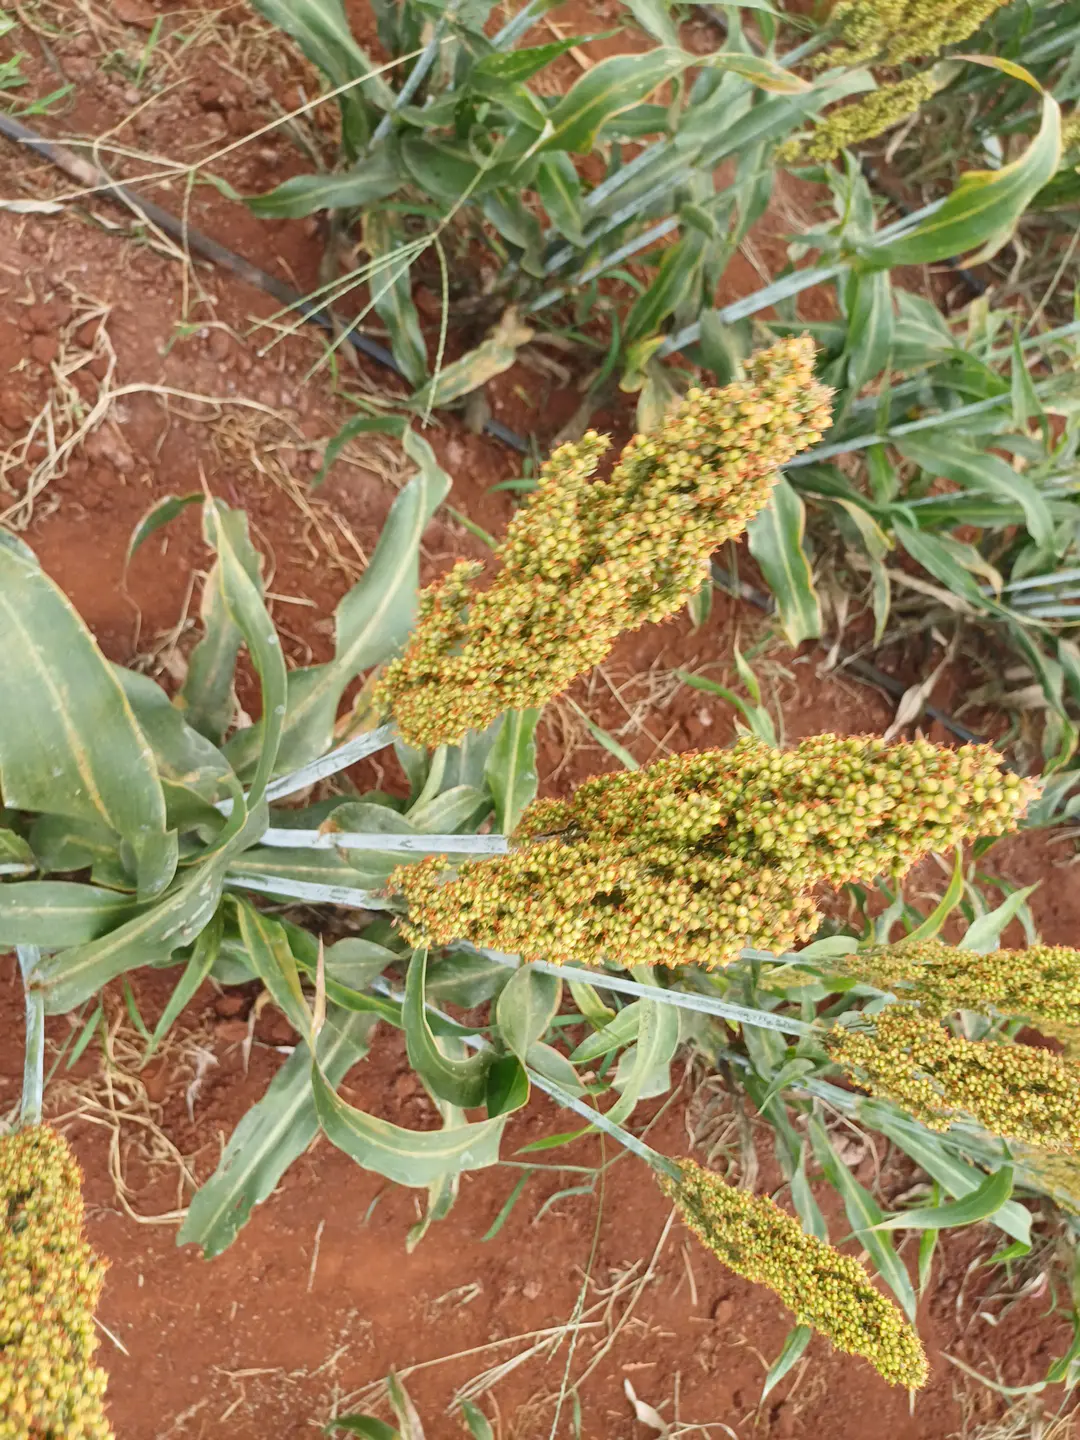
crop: sorghum
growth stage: filling grain
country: Kenya
